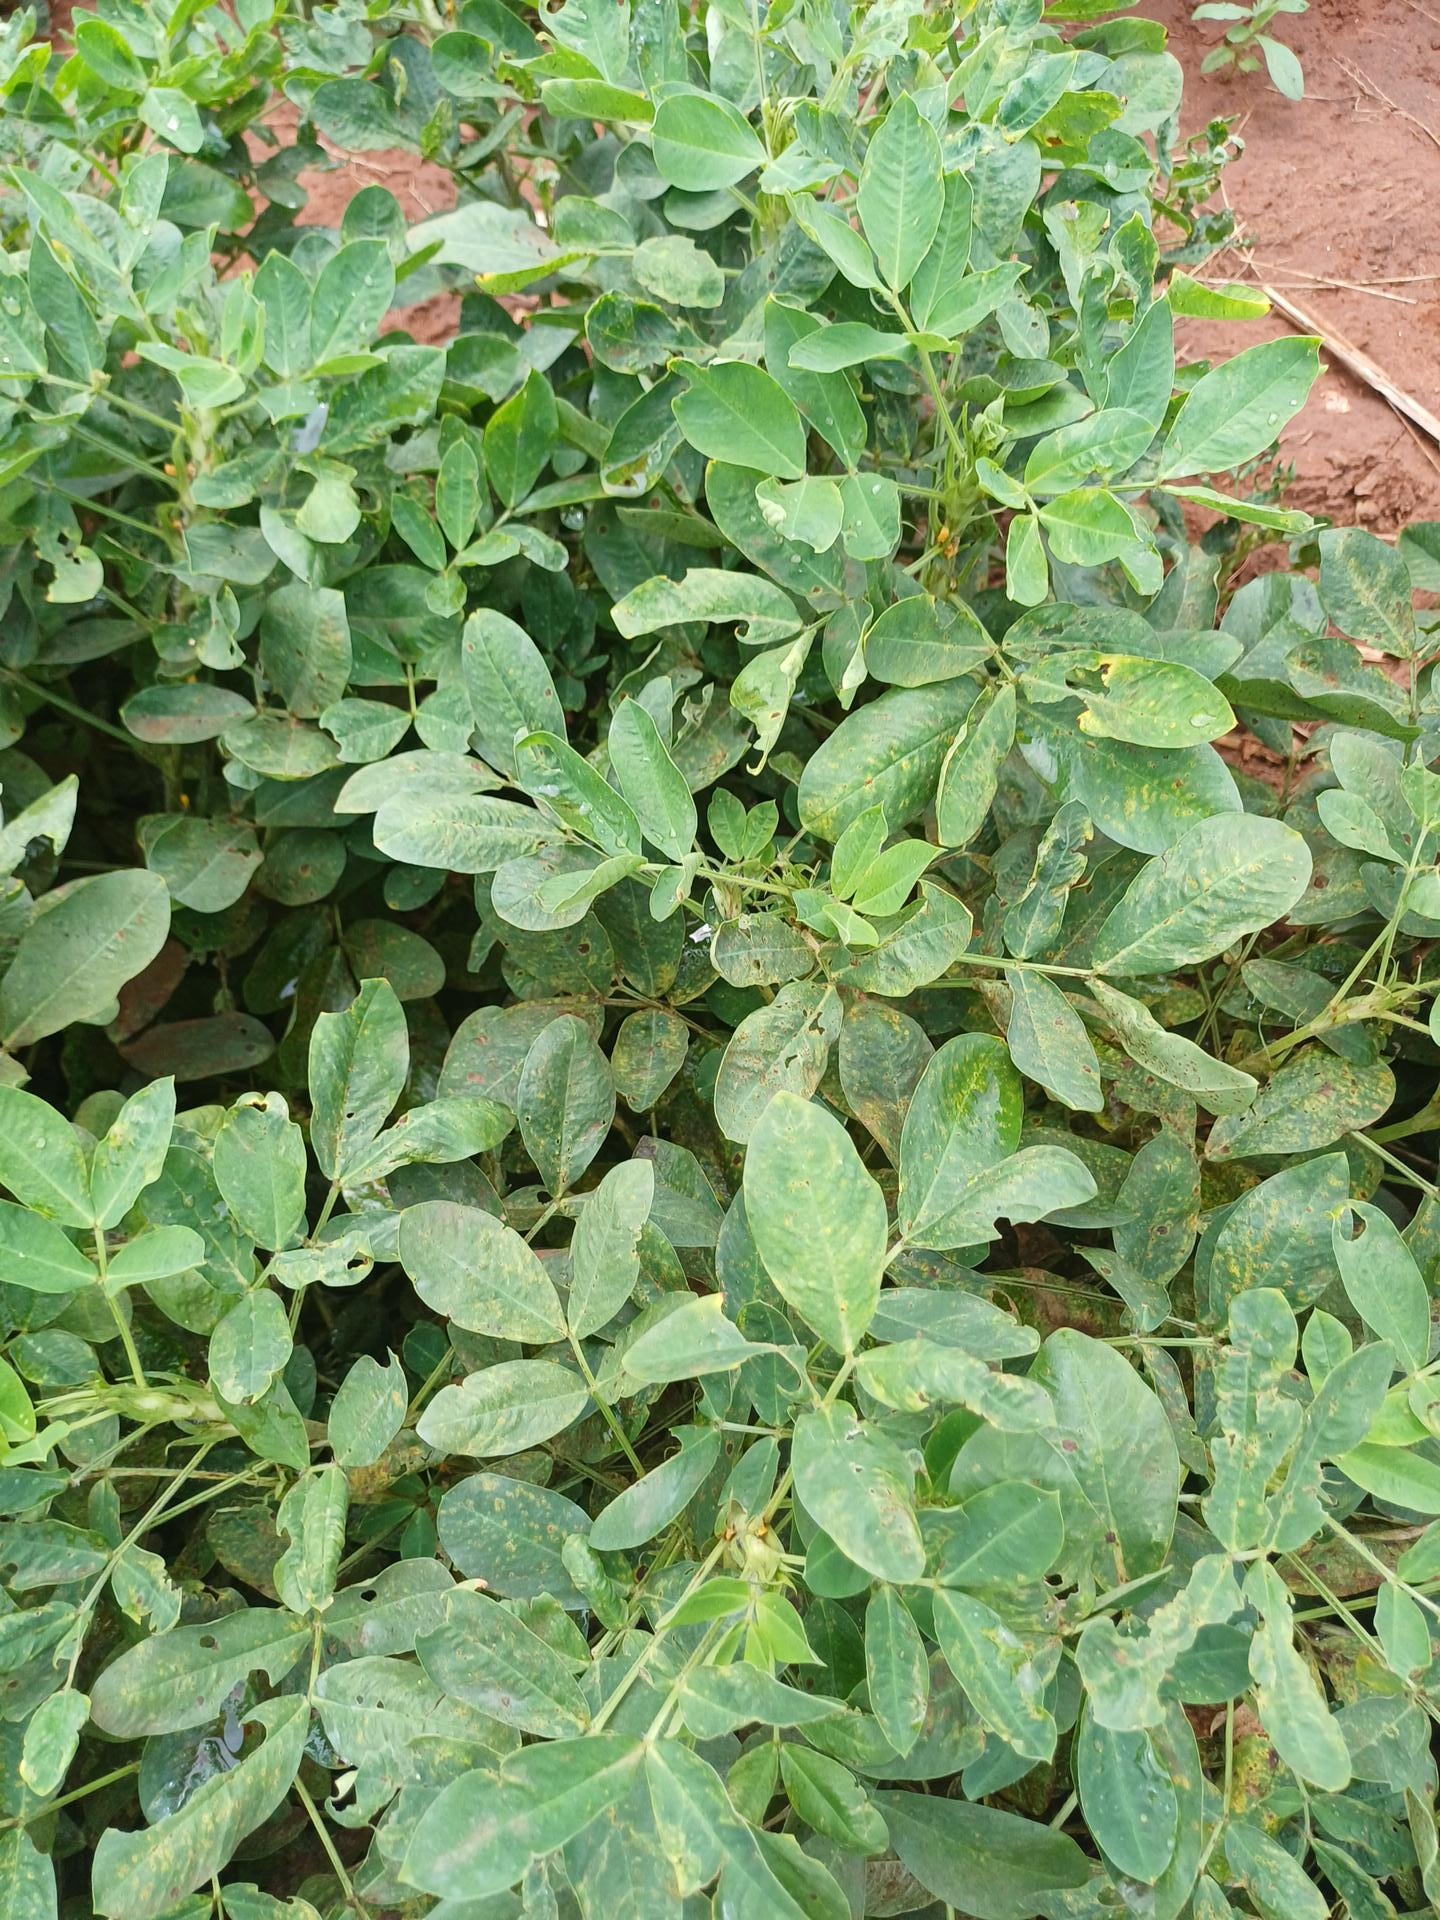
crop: groundnut
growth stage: pegging
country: Kenya
